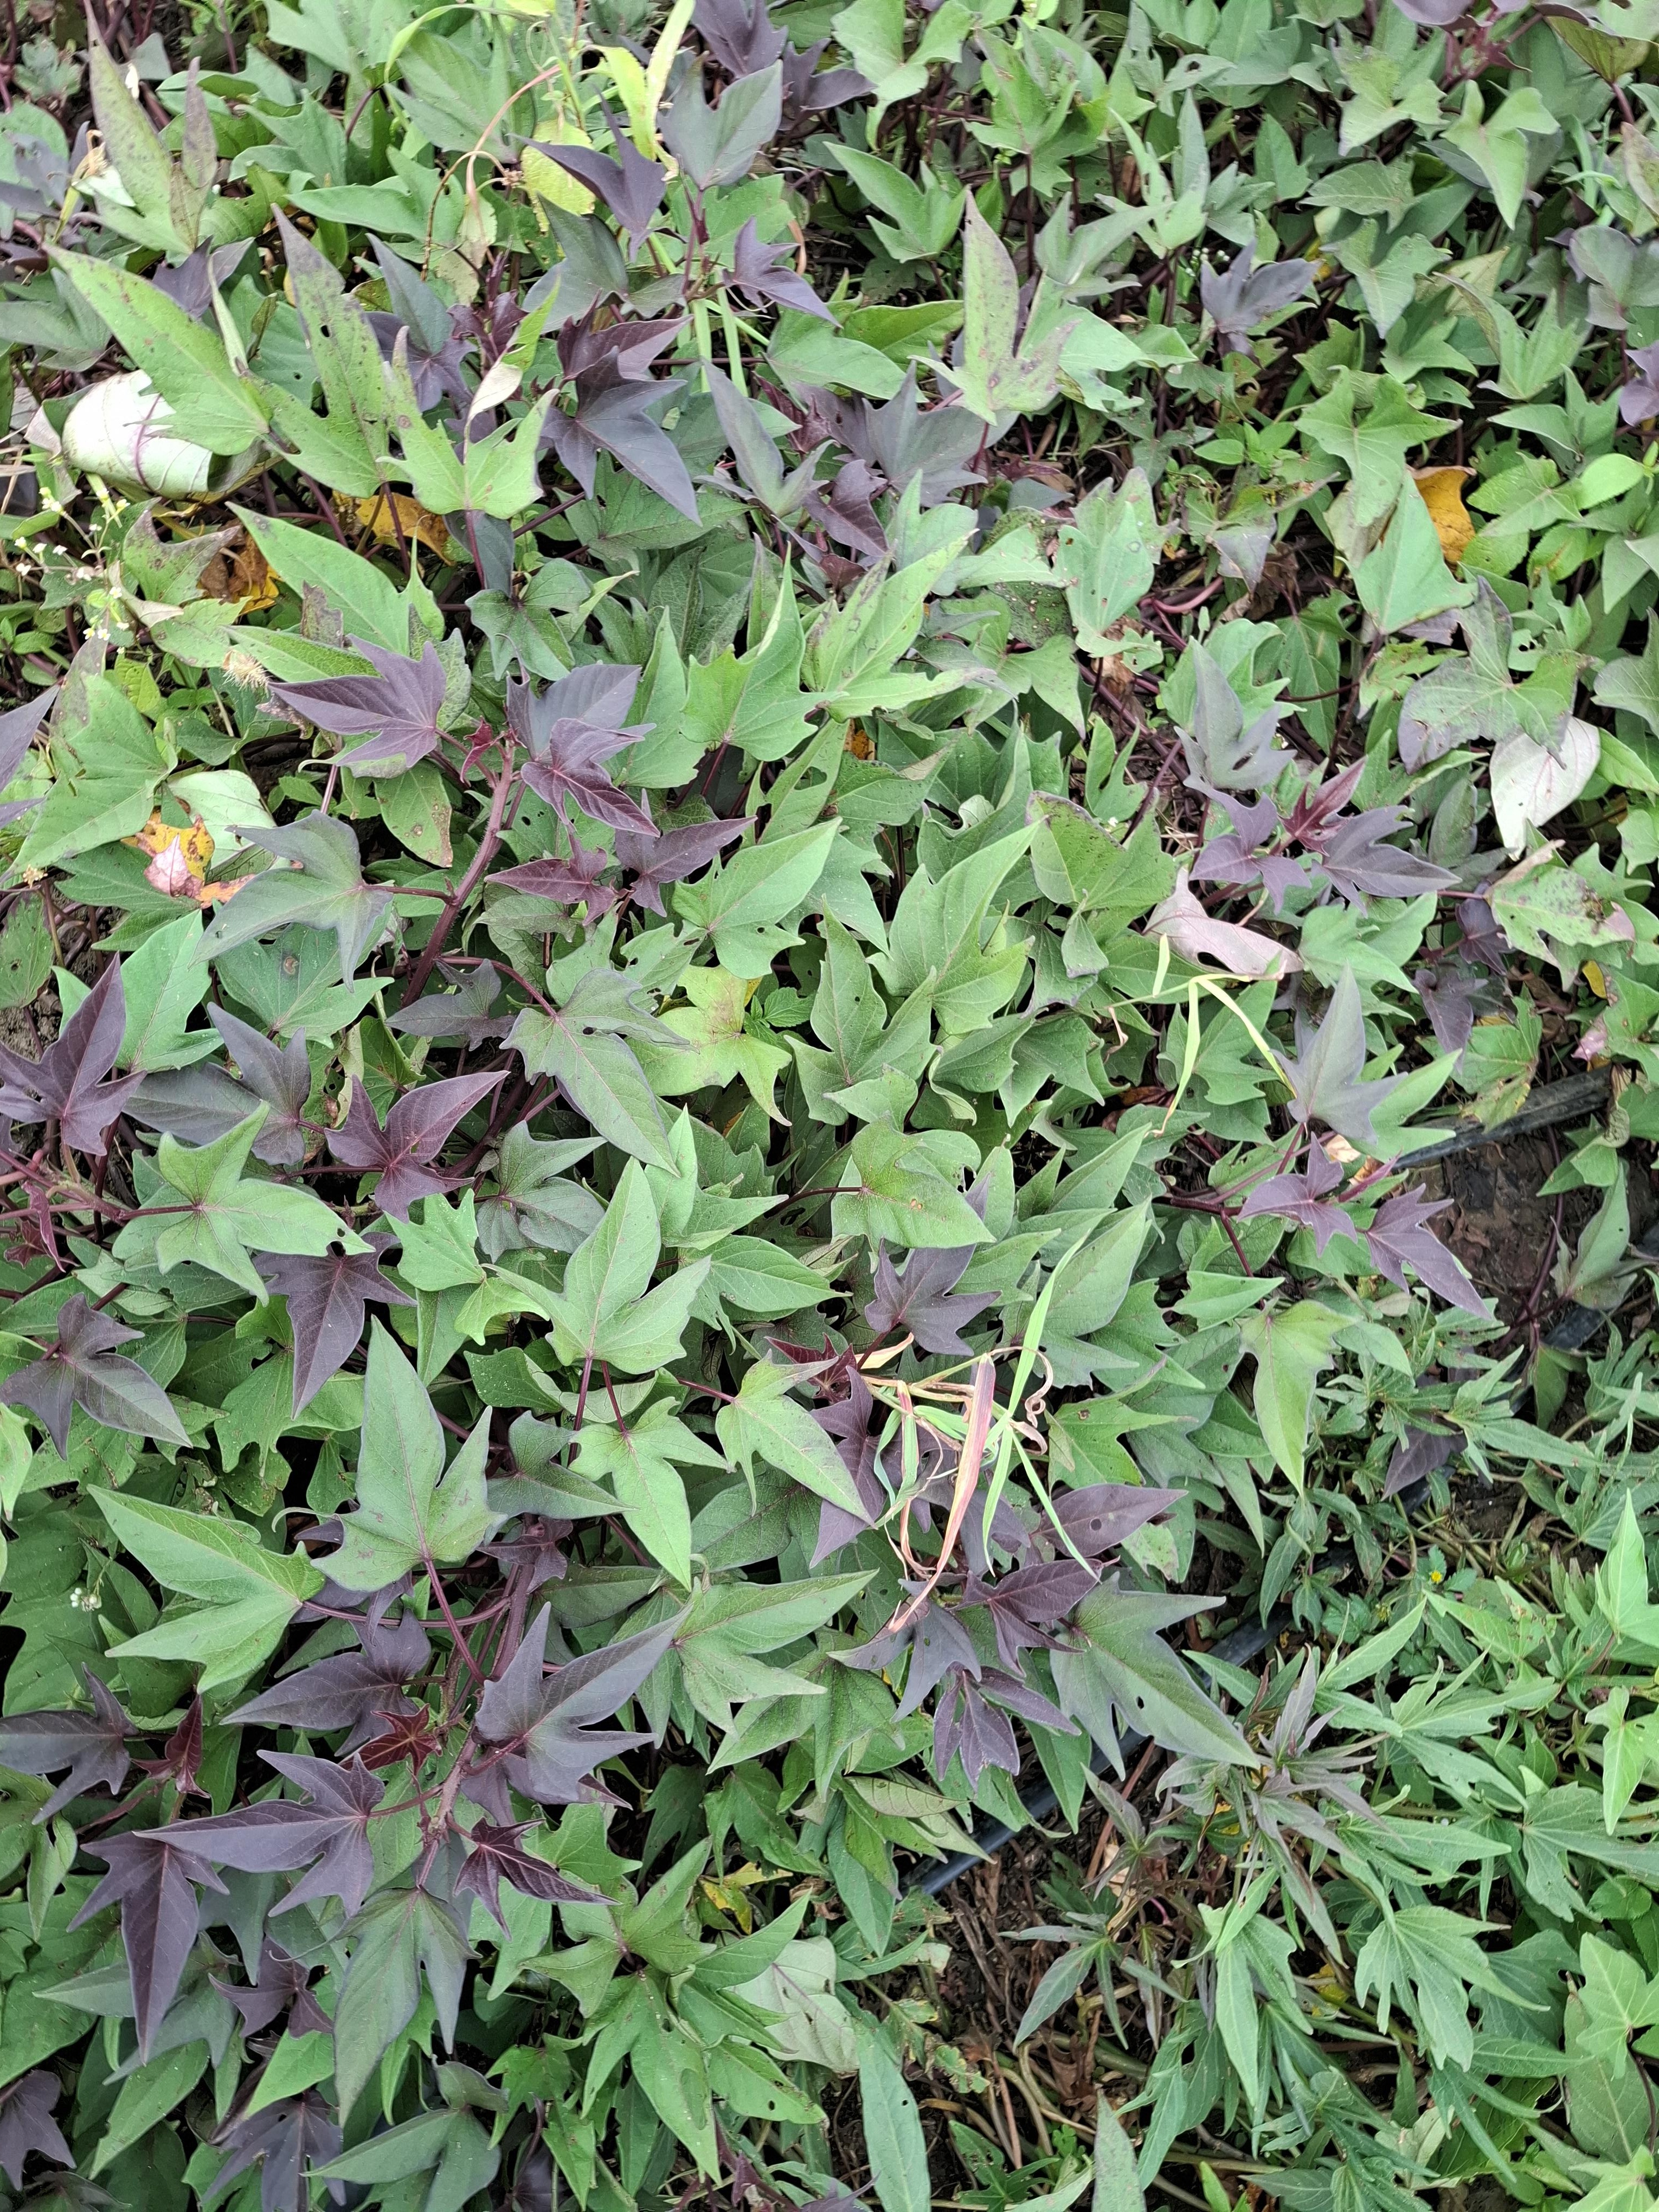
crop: sweet potato
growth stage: flowering
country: Tanzania
